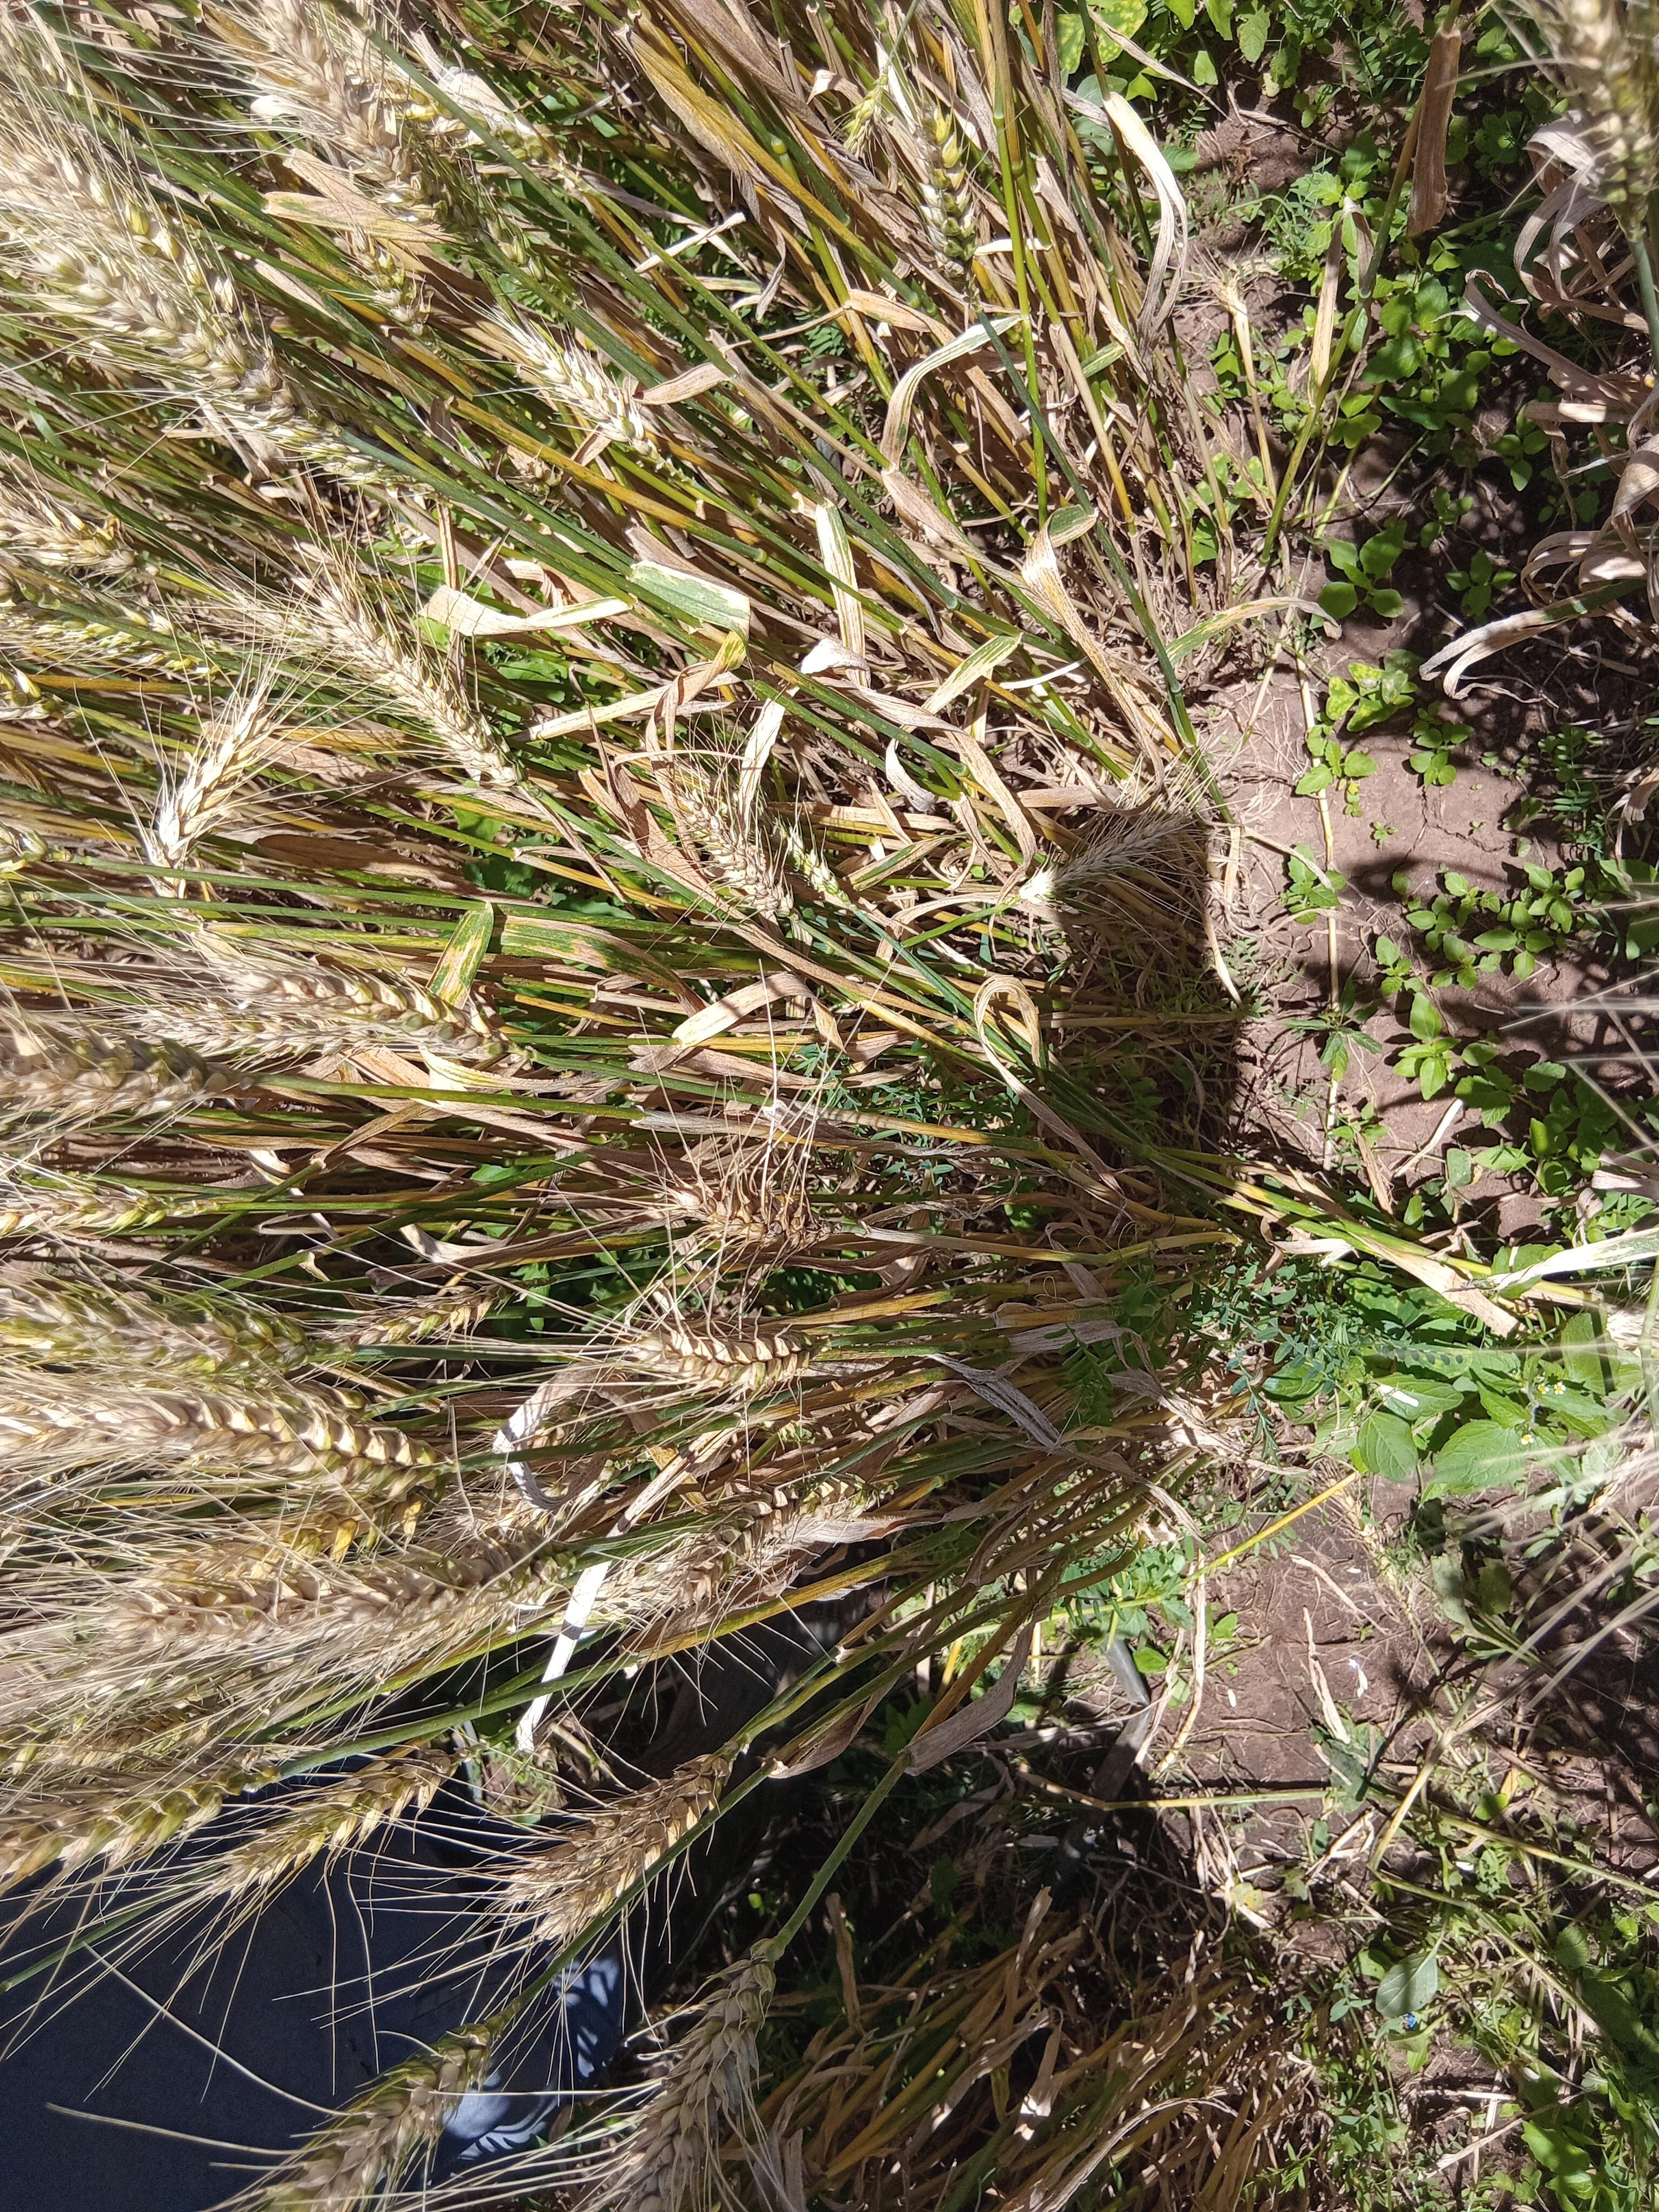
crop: wheat
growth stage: maturity
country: Kenya
